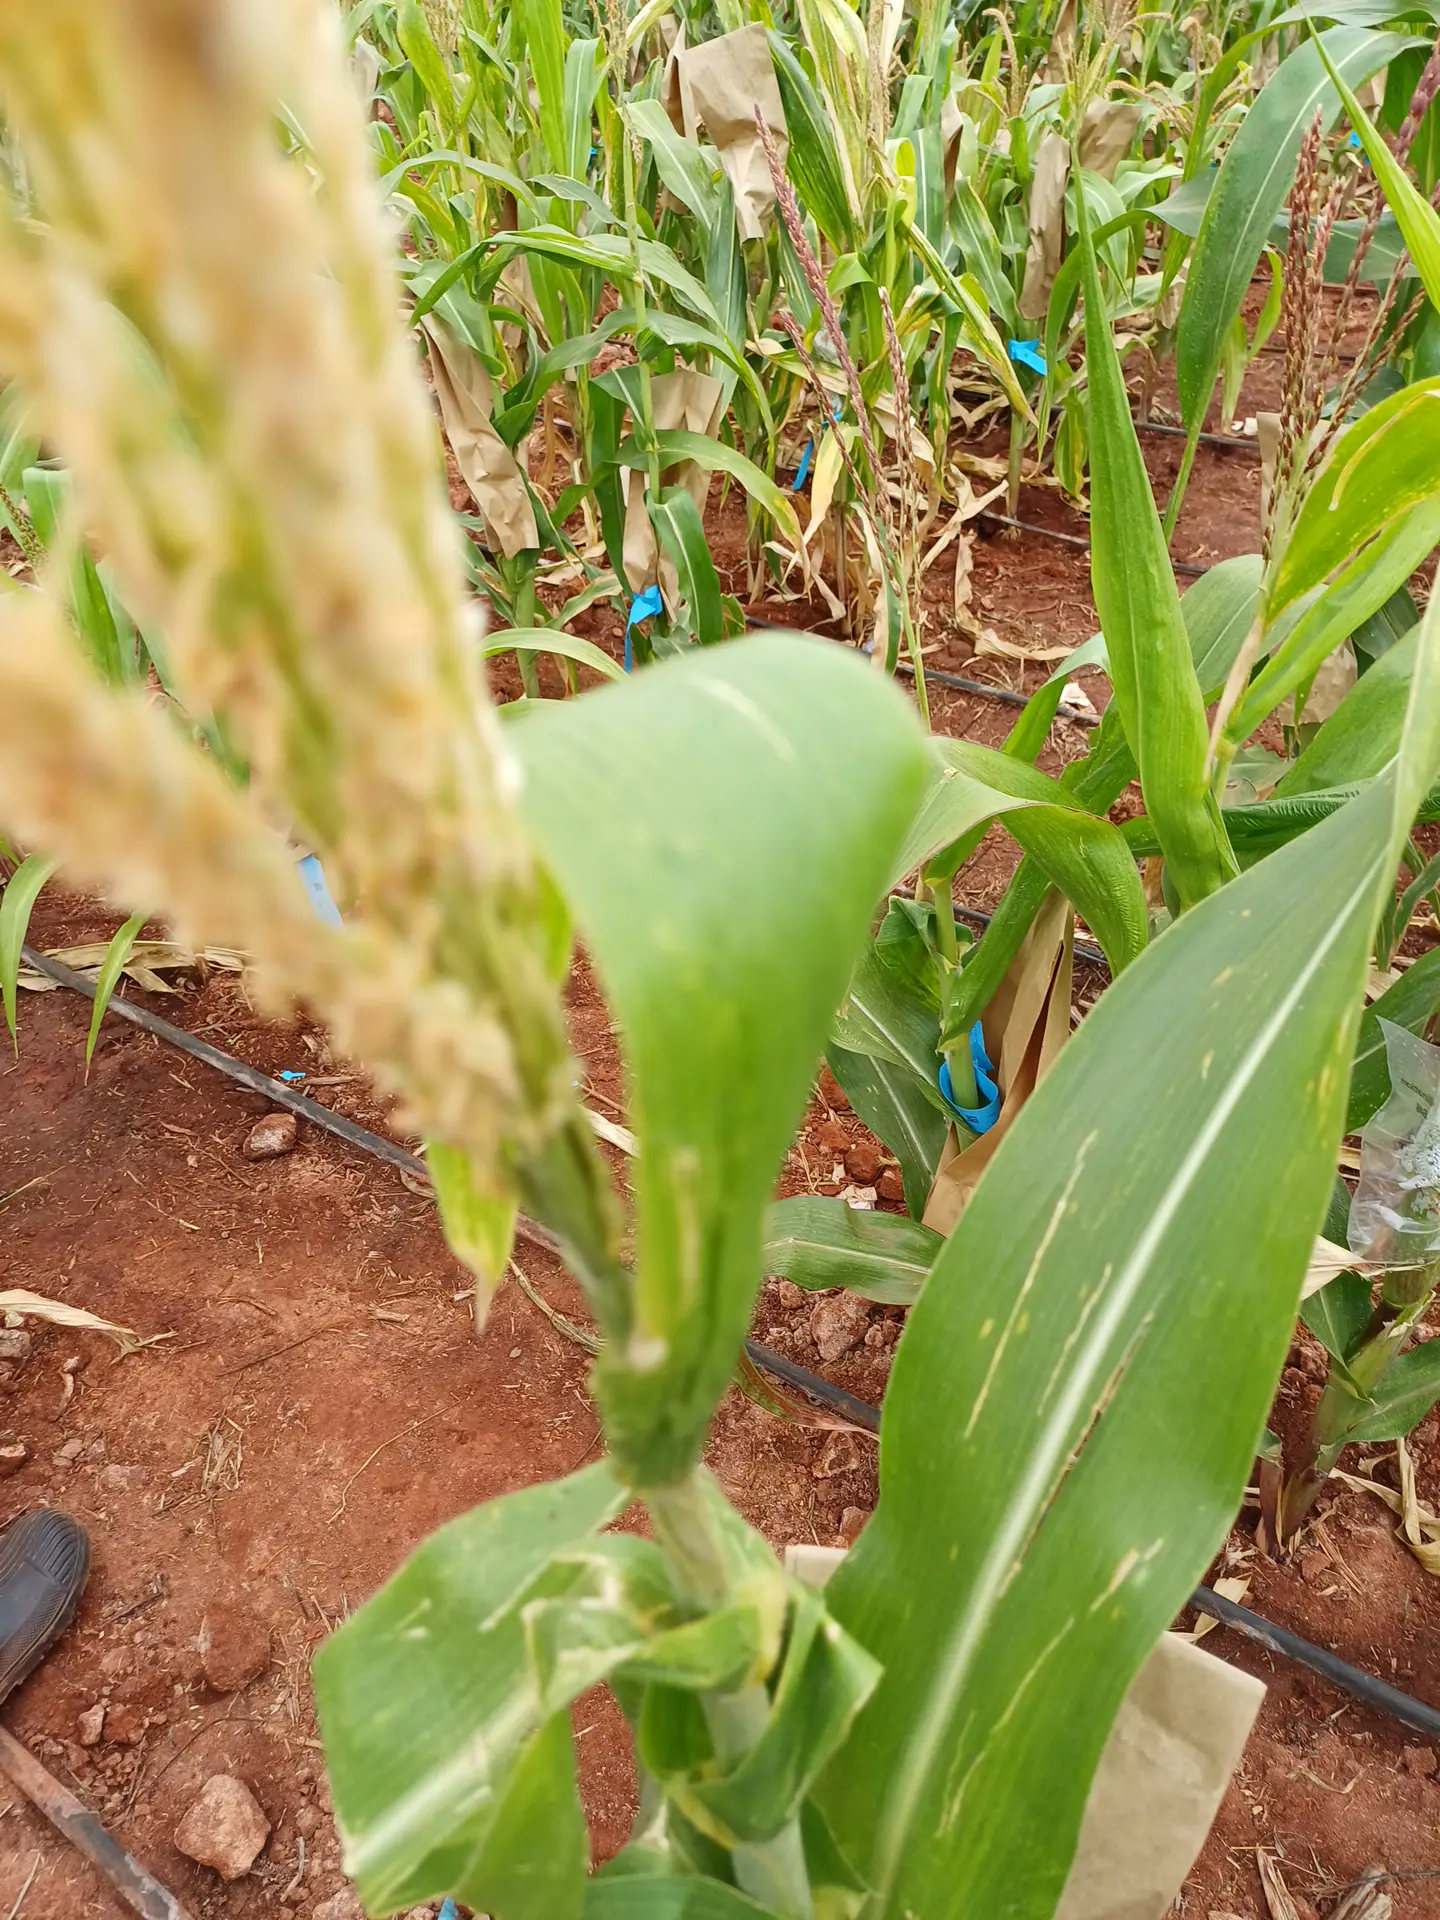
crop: maize
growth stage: flowering
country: Kenya
